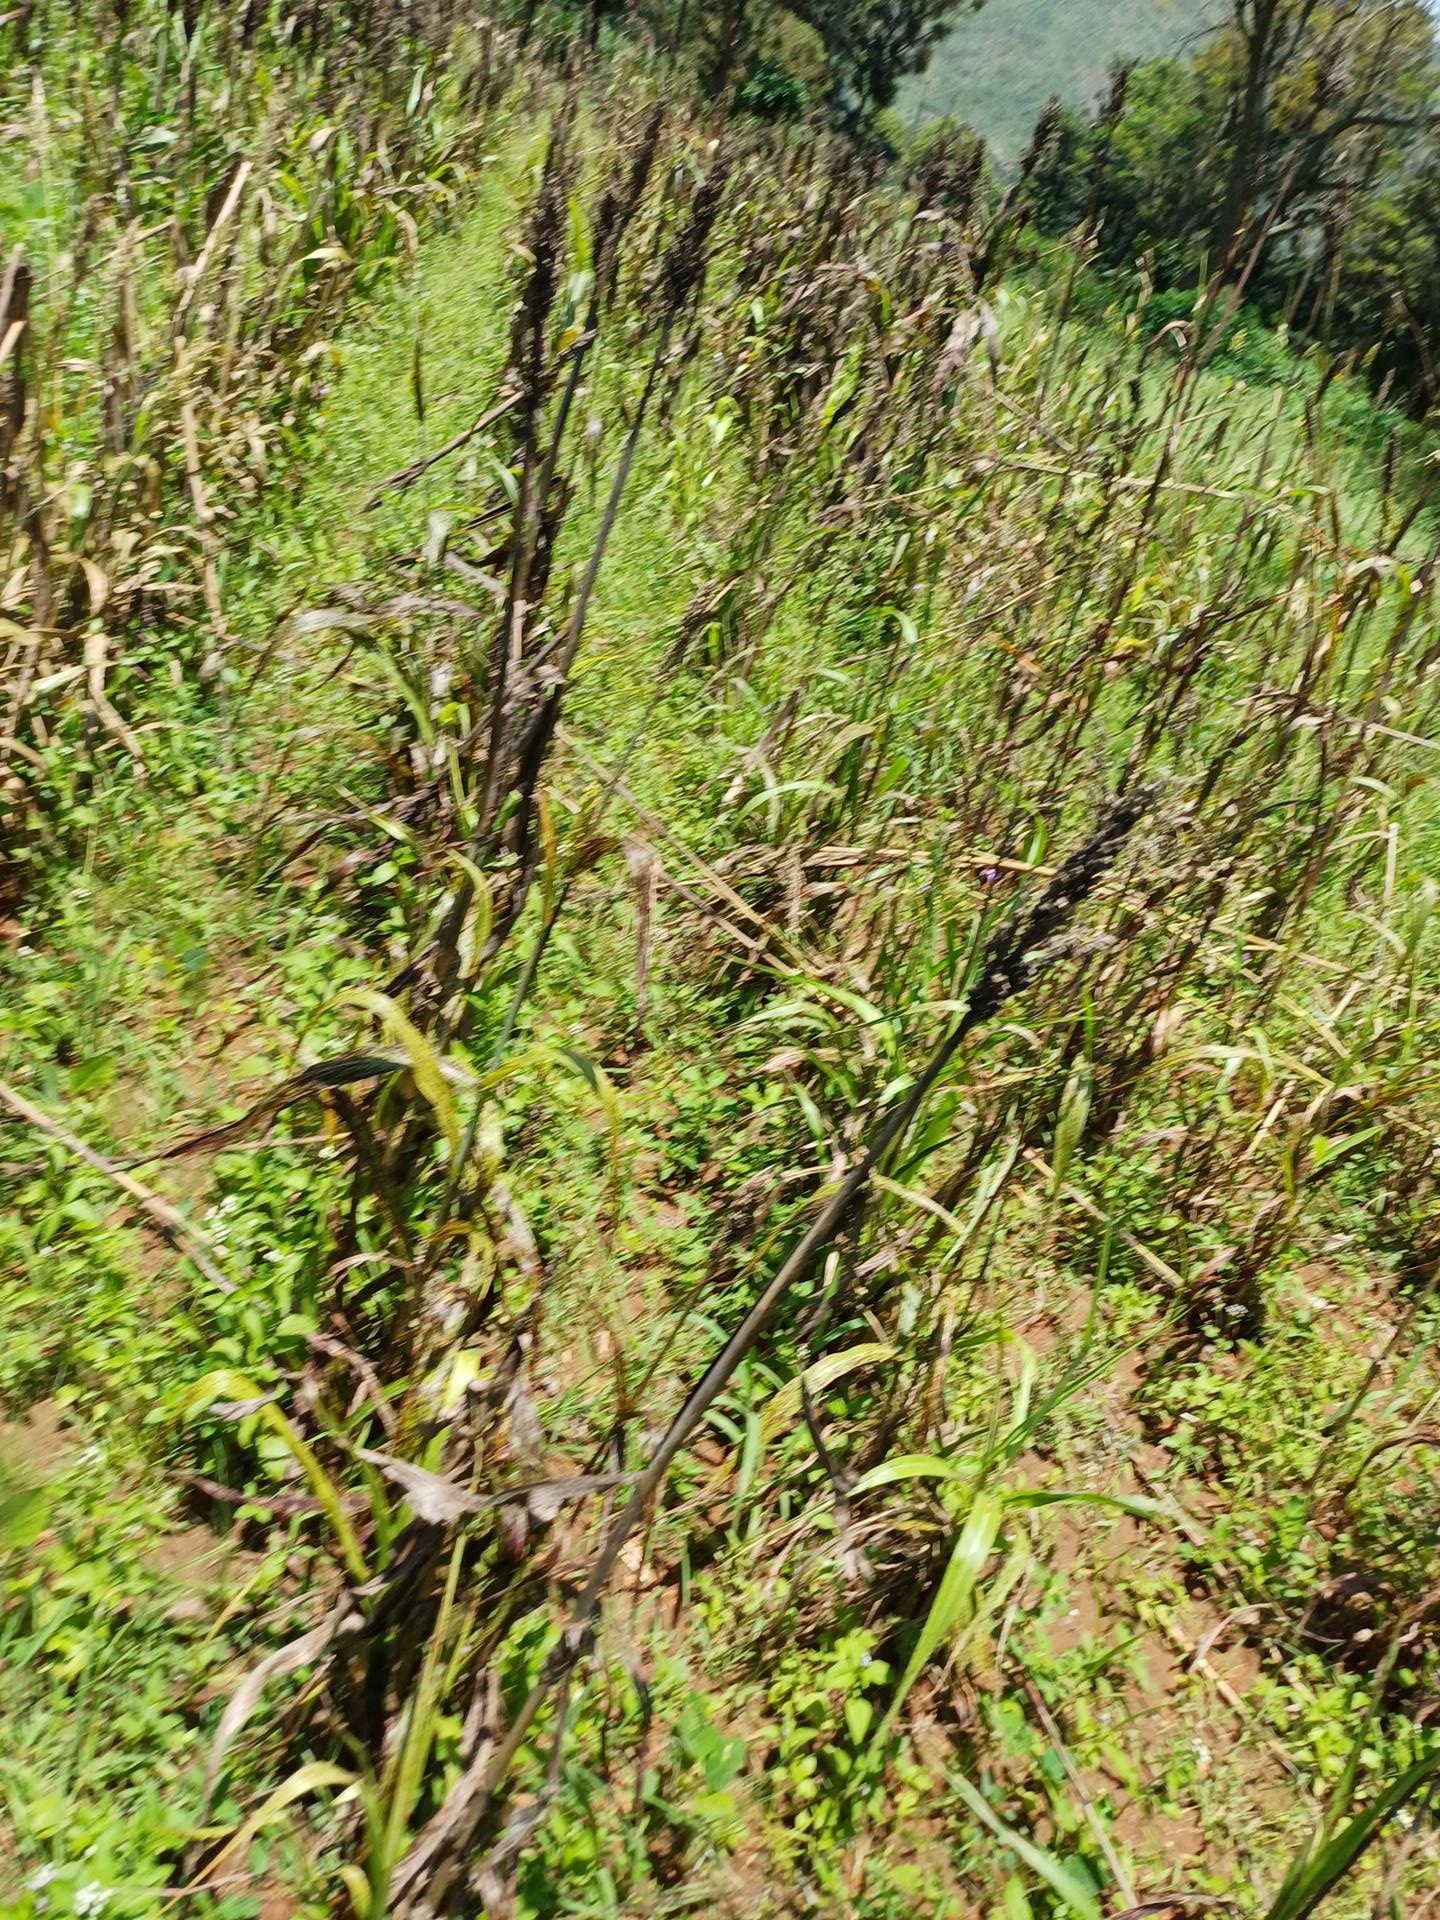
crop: sorghum
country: Kenya
